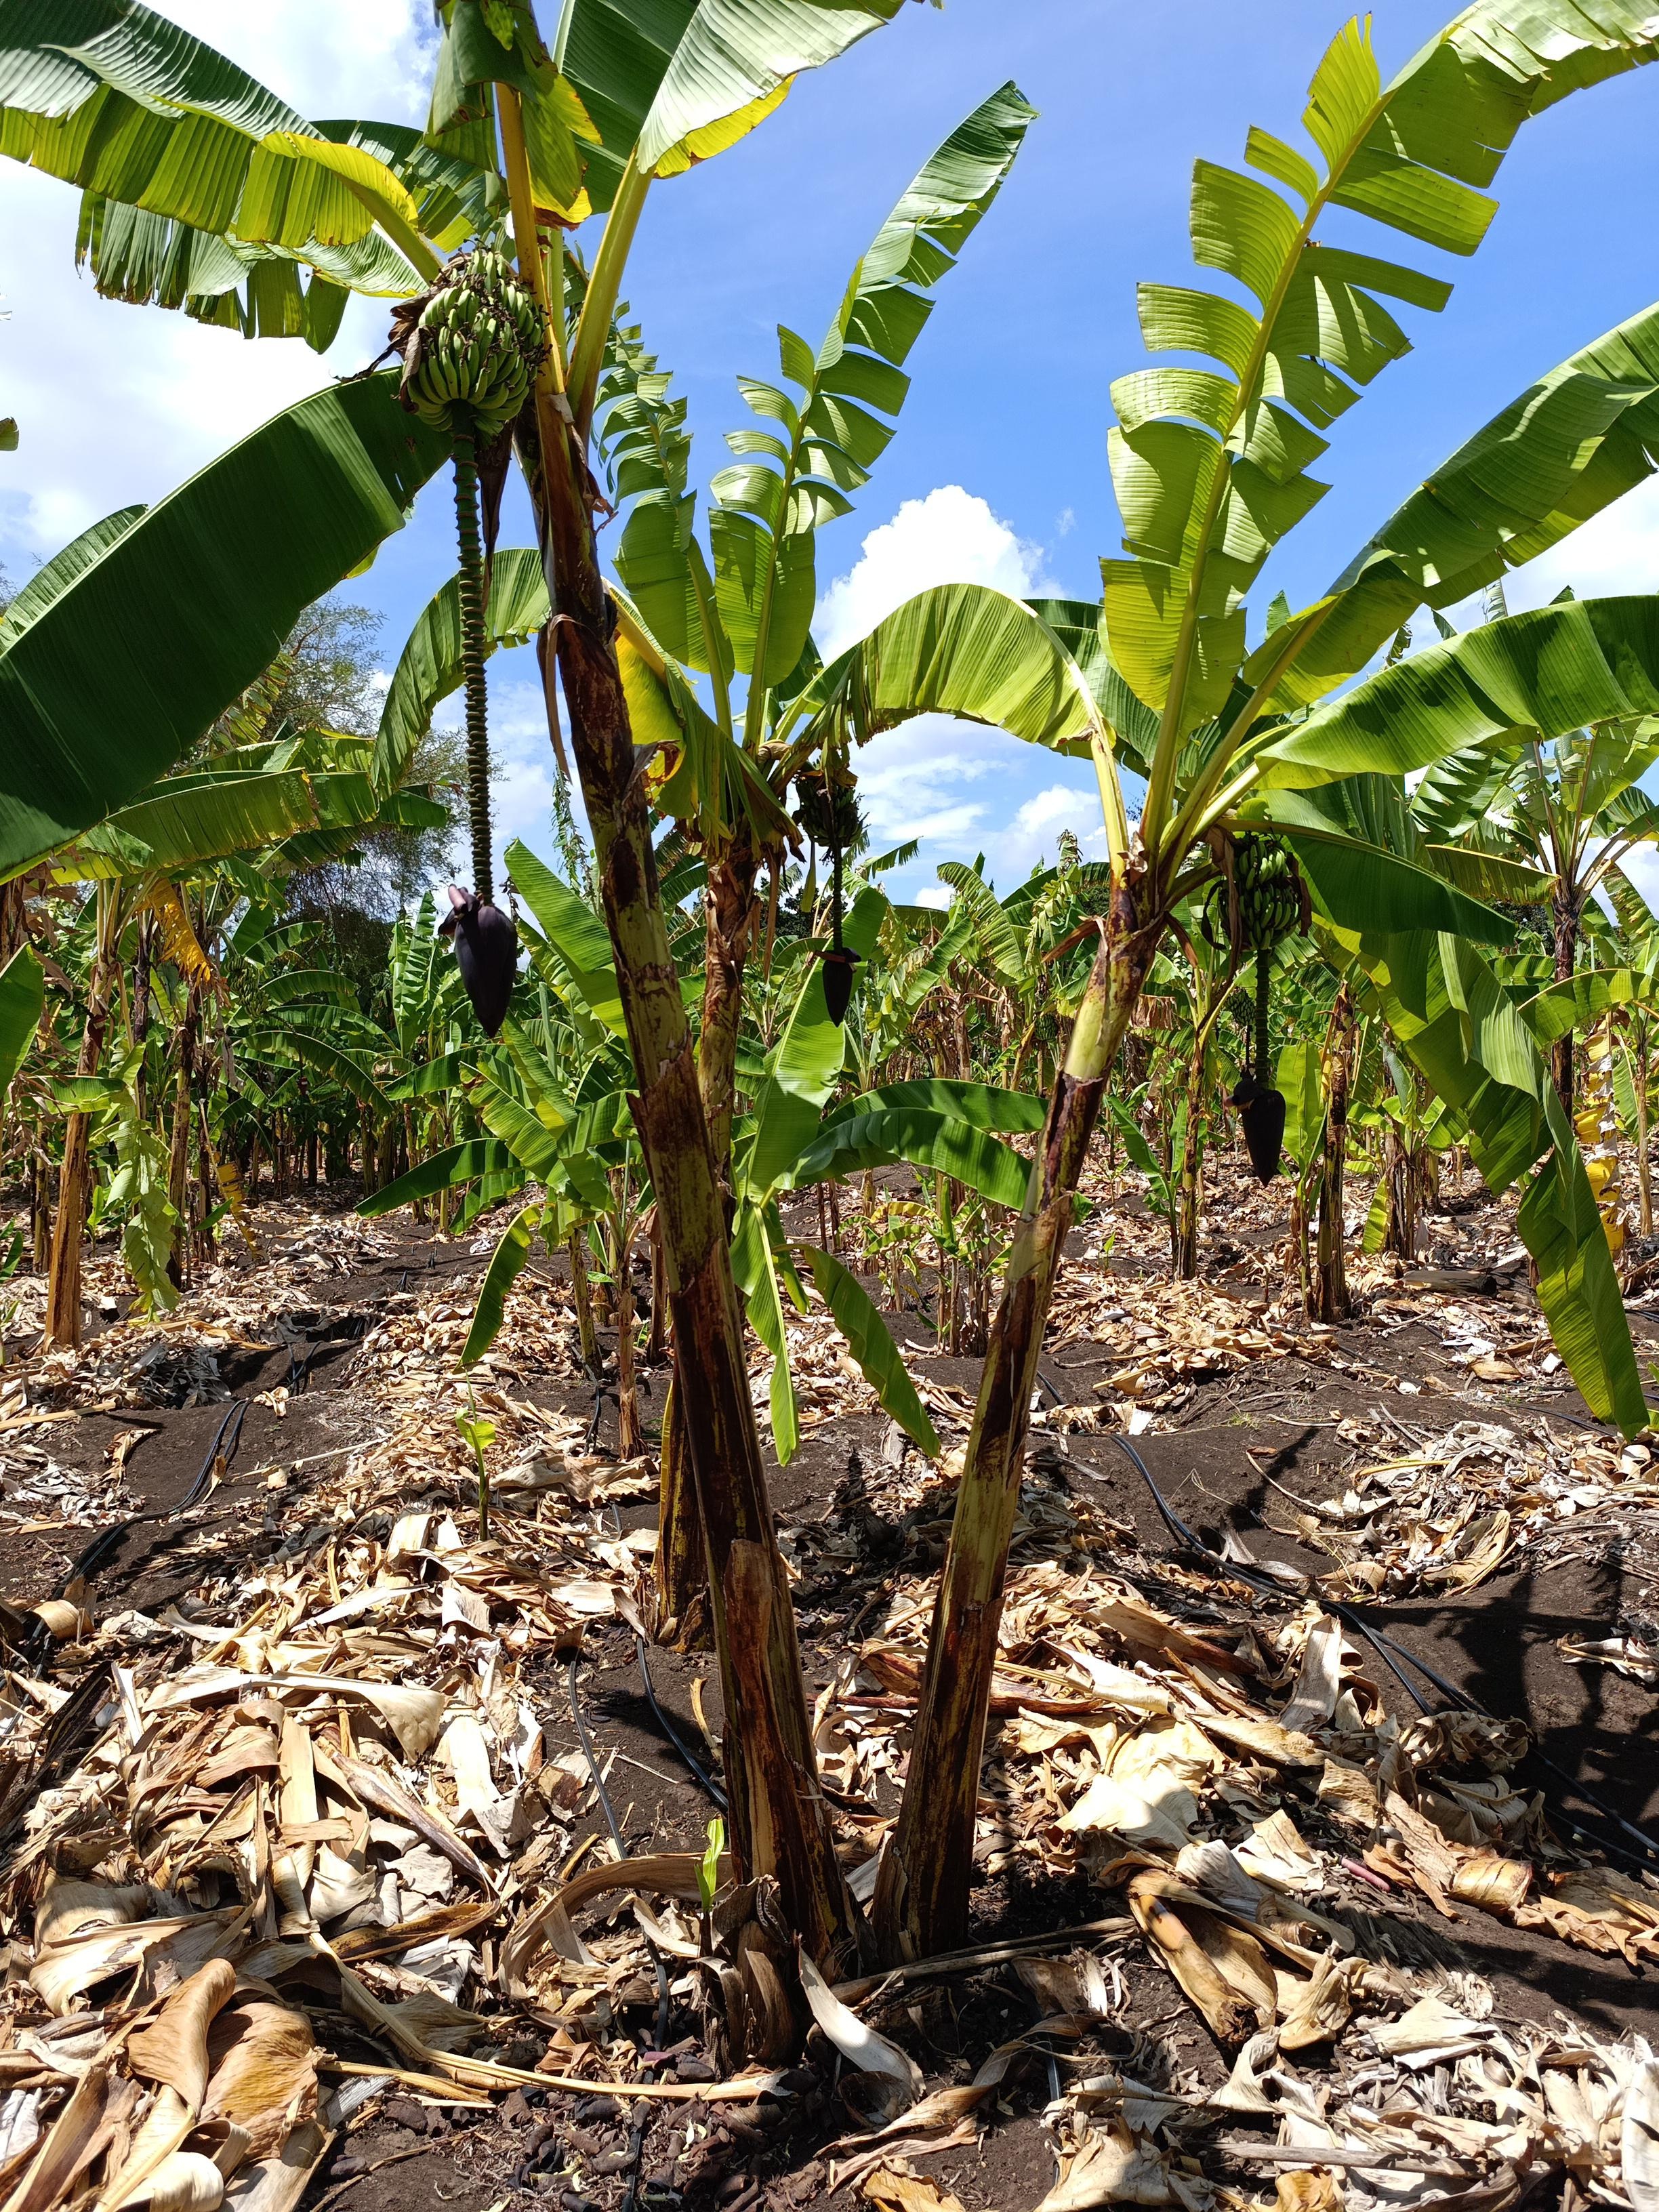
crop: banana
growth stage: vegetative
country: Tanzania
